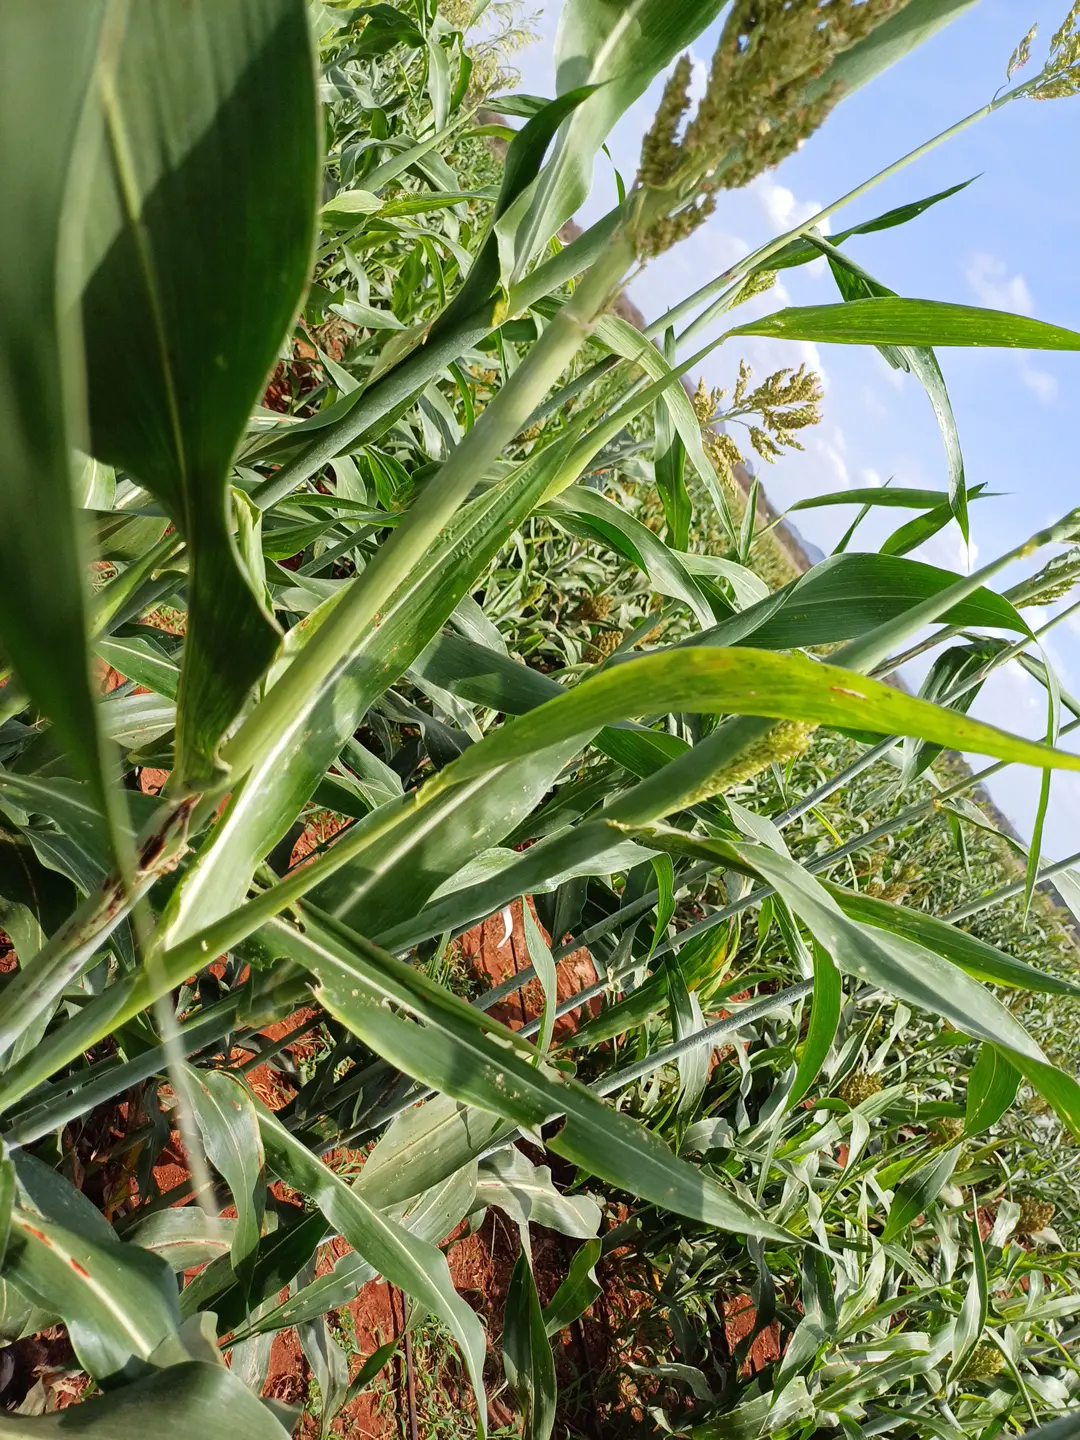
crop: sorghum
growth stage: flowering
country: Kenya
